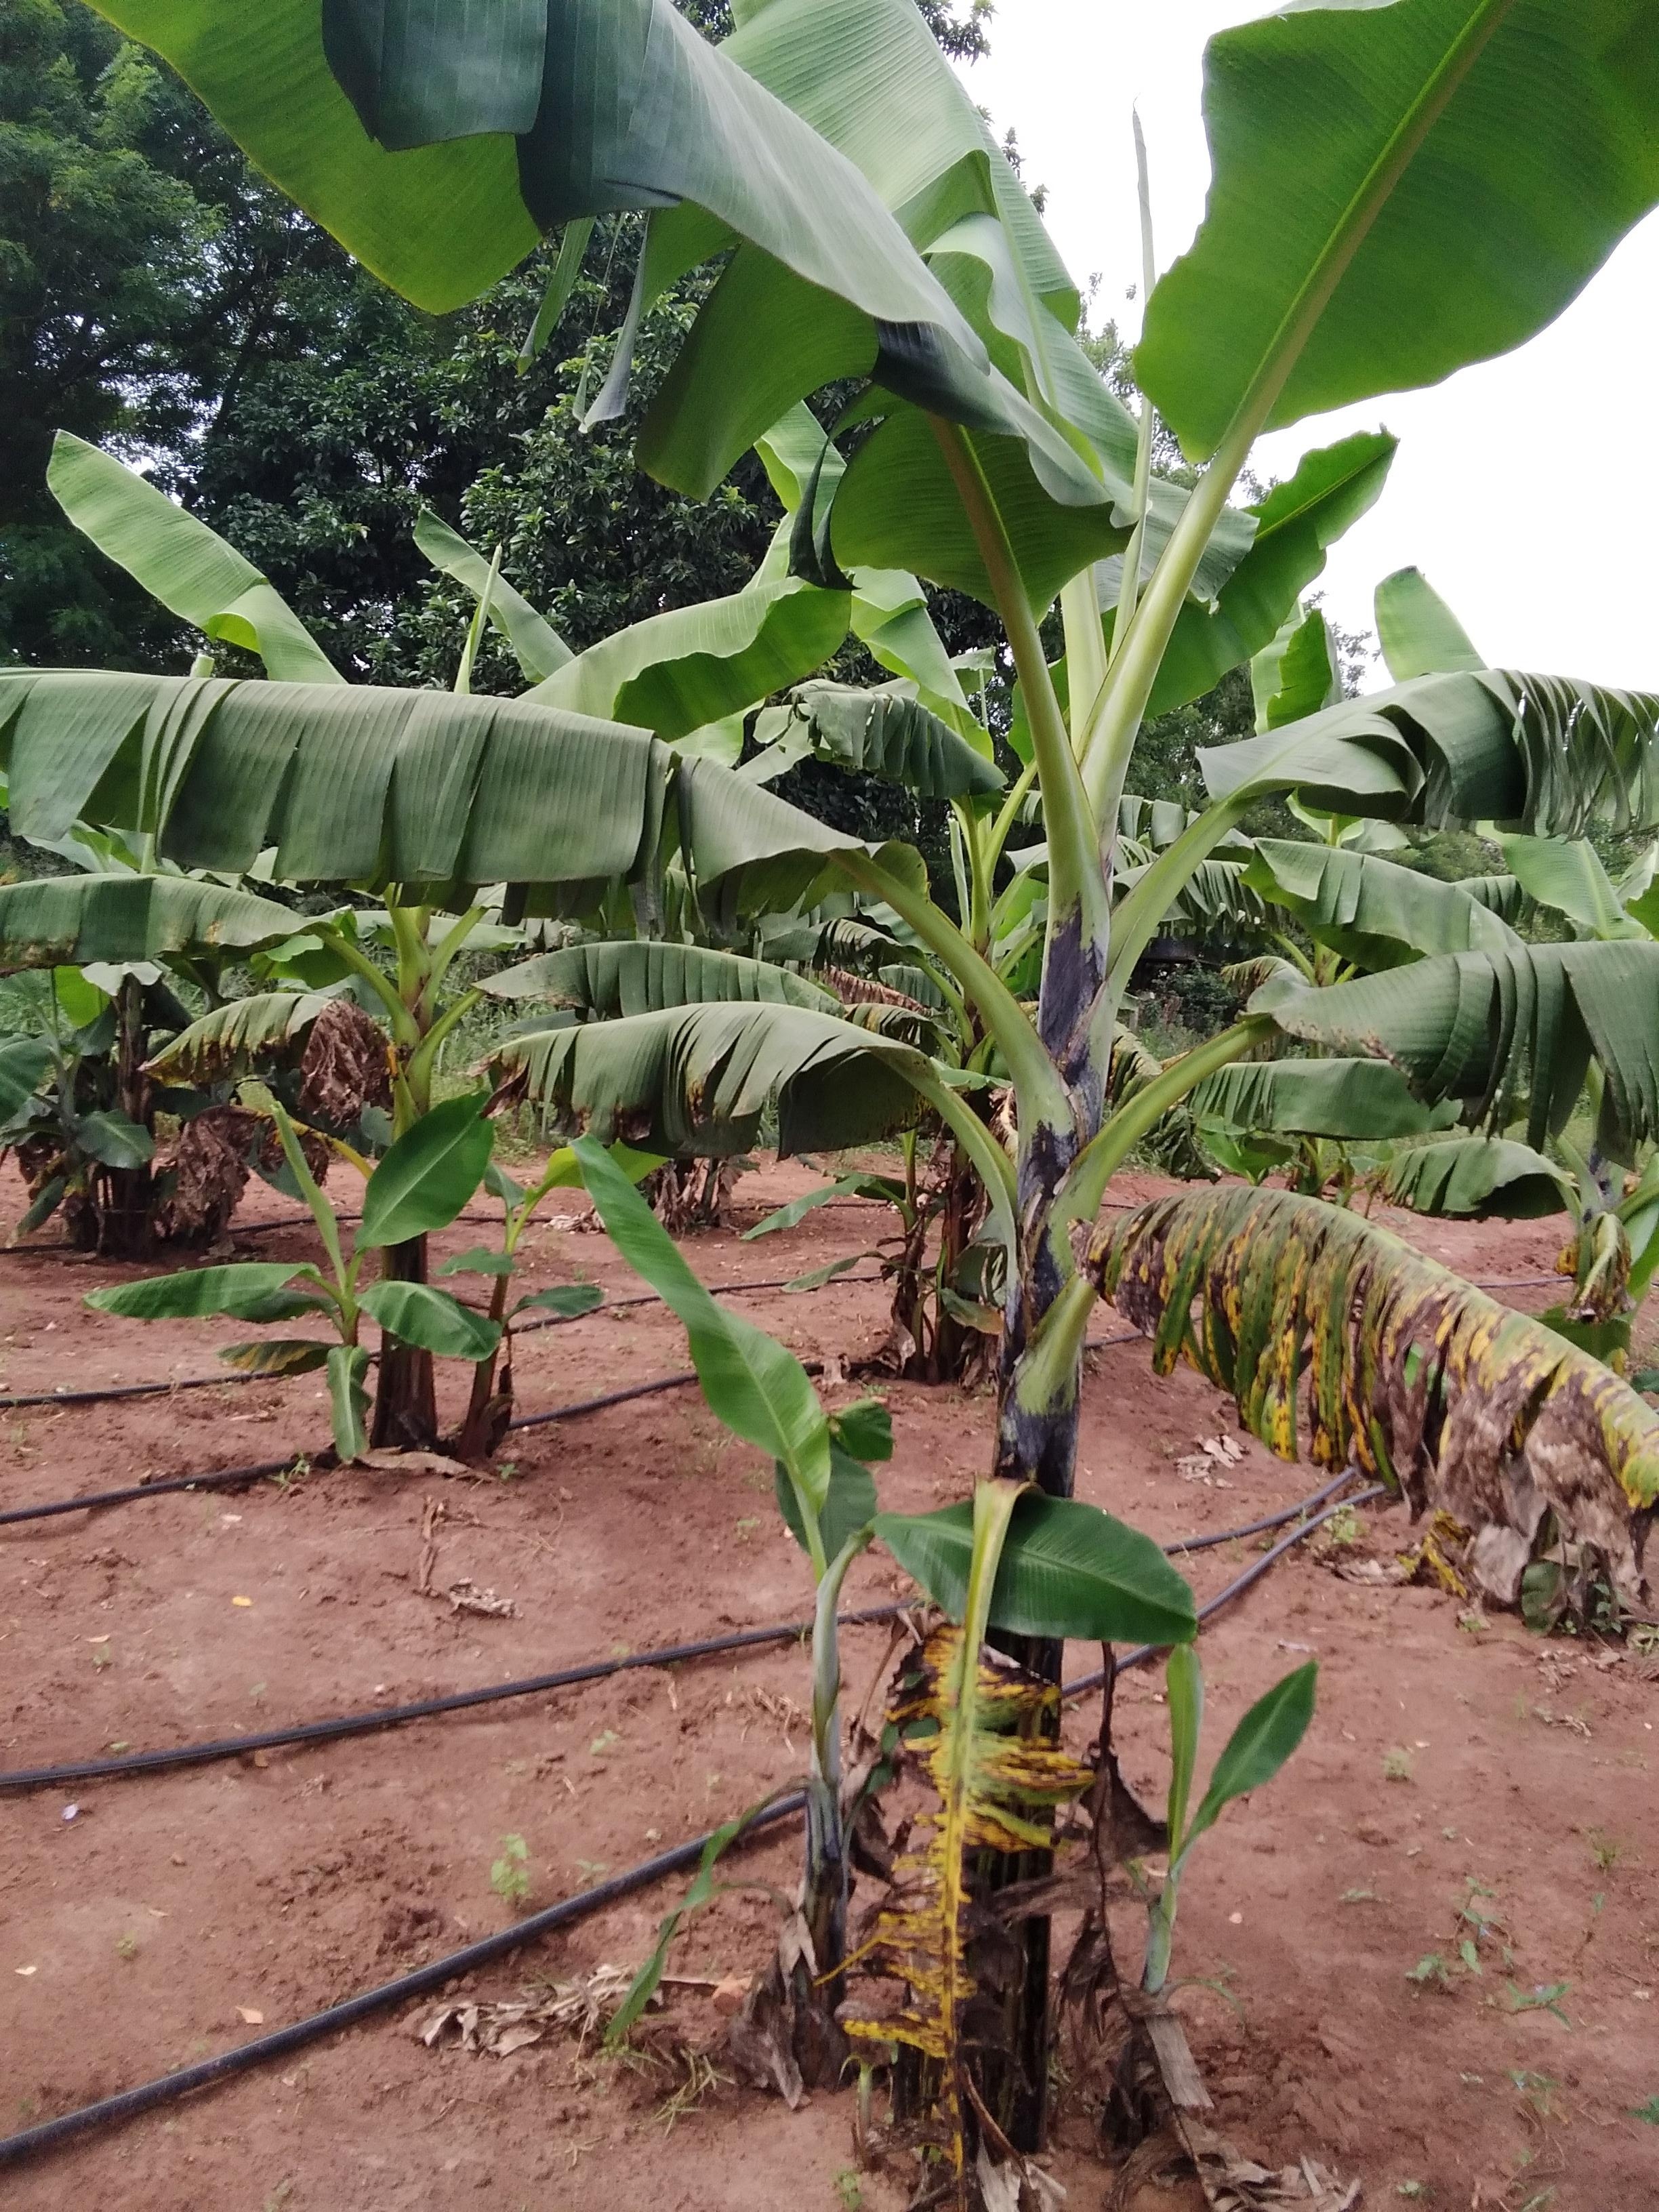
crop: banana
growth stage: vegetative
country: Uganda
